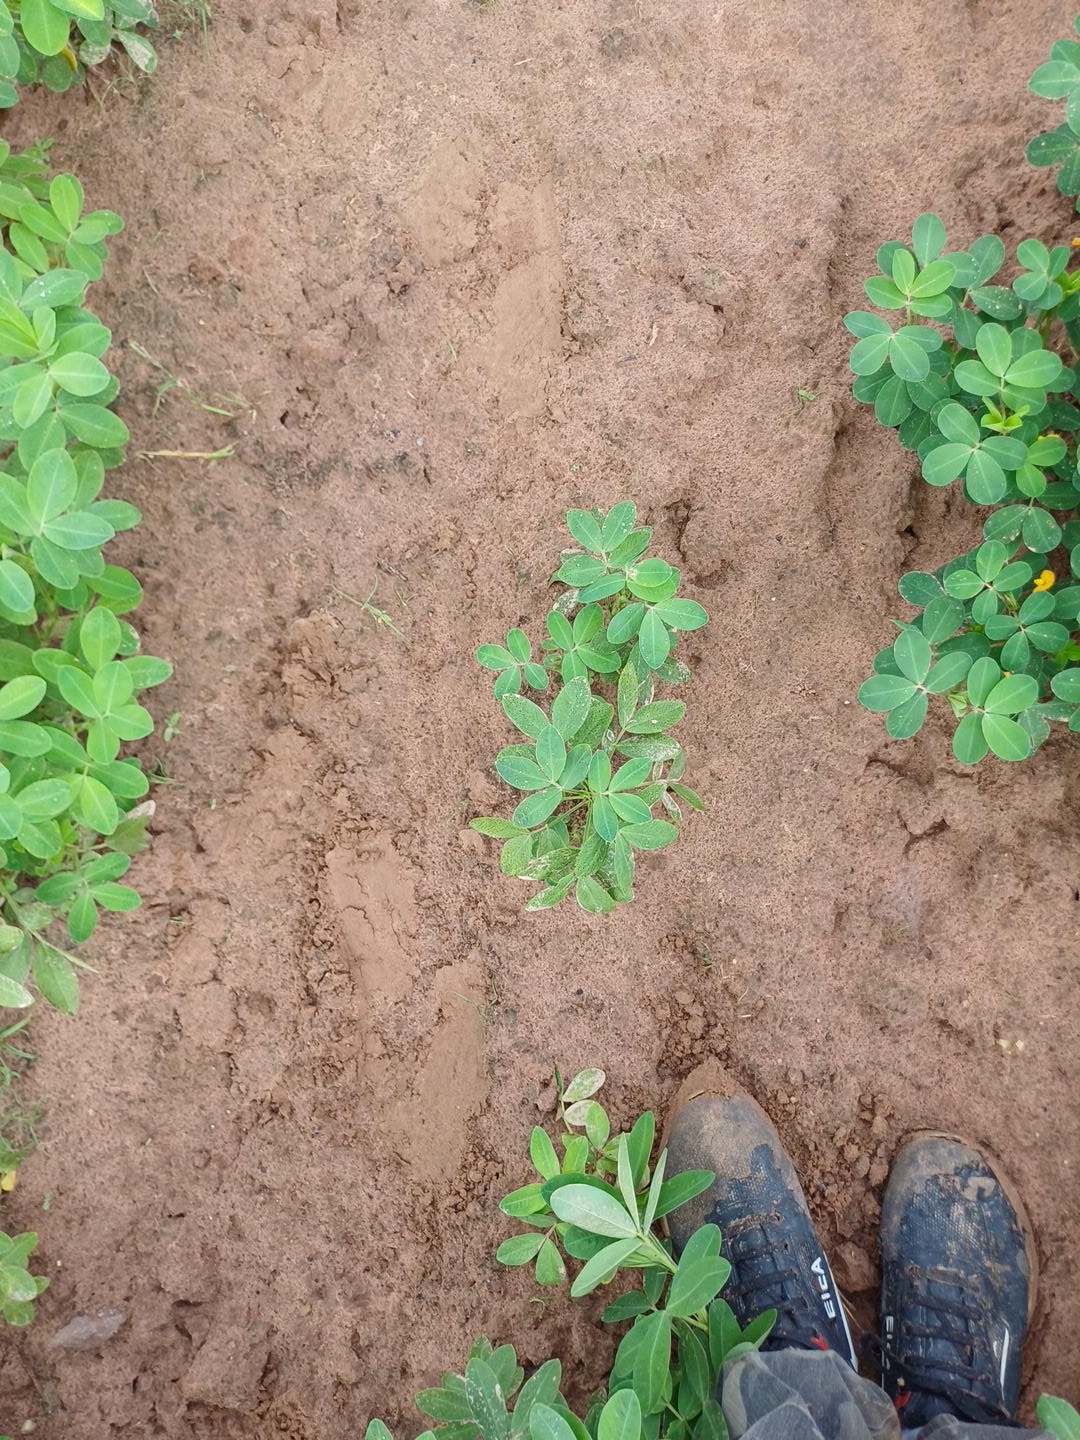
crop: groundnut
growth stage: flowering
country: Senegal
